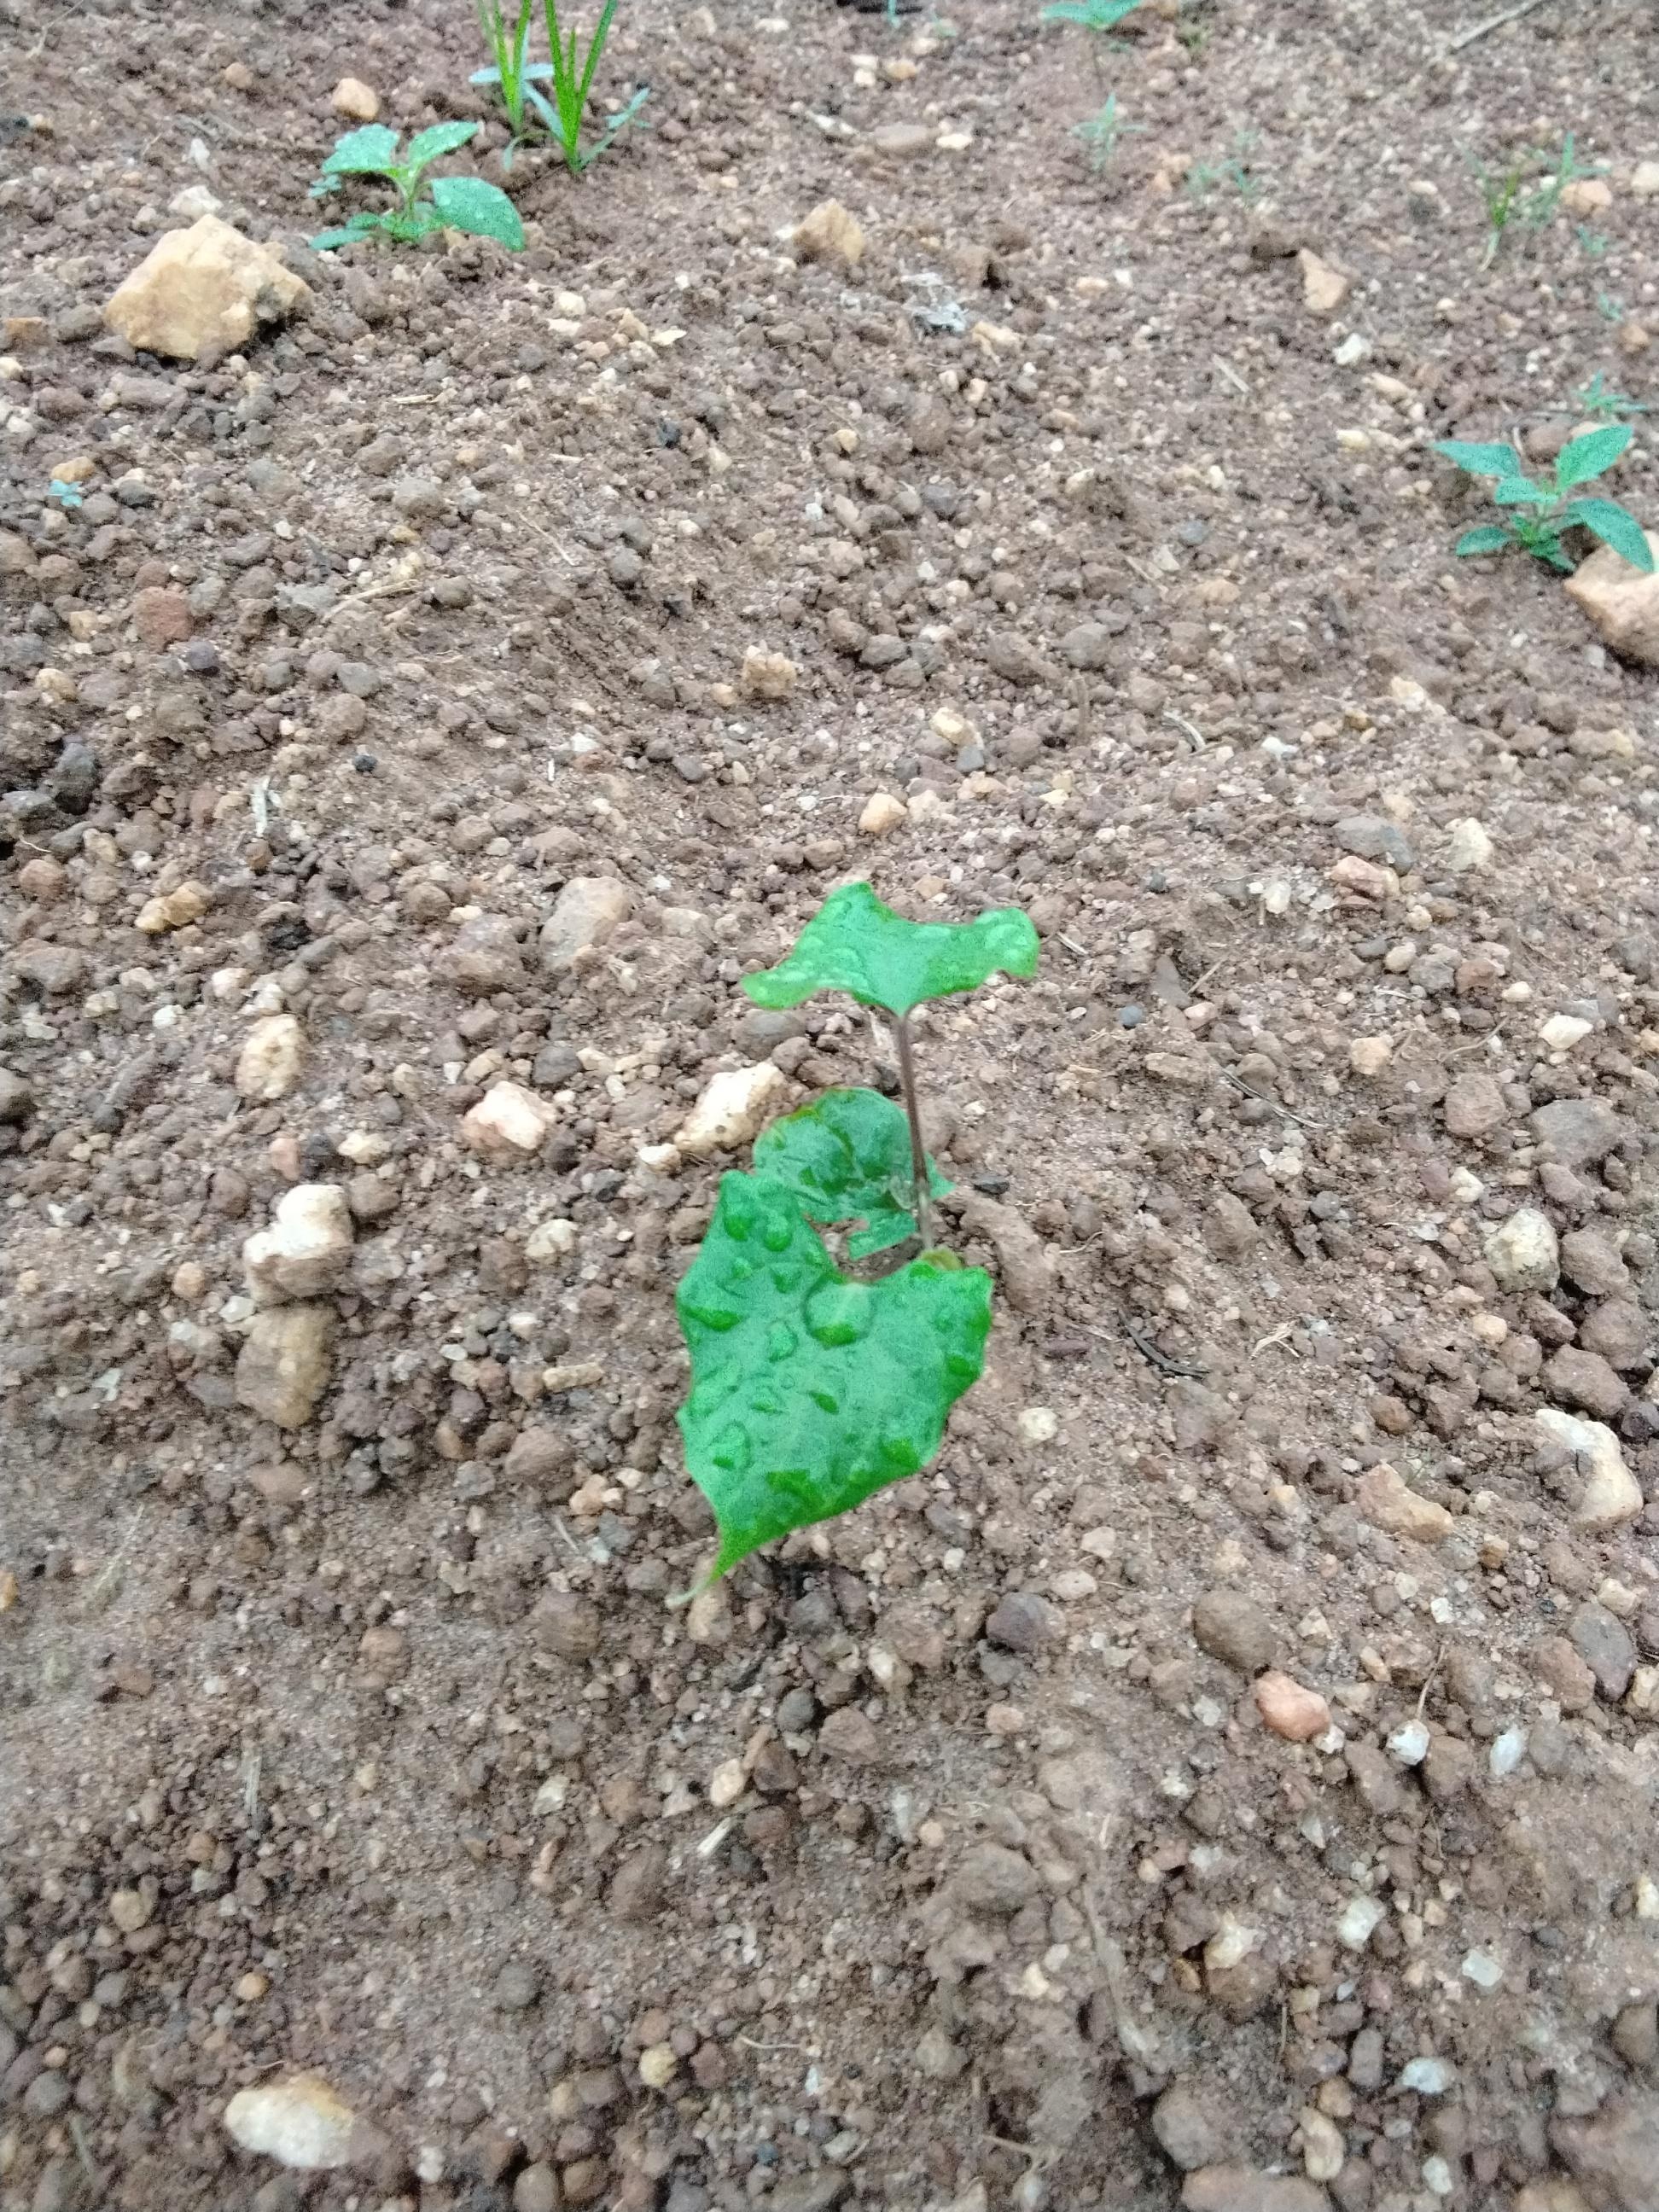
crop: yam
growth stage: emergence
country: Nigeria
